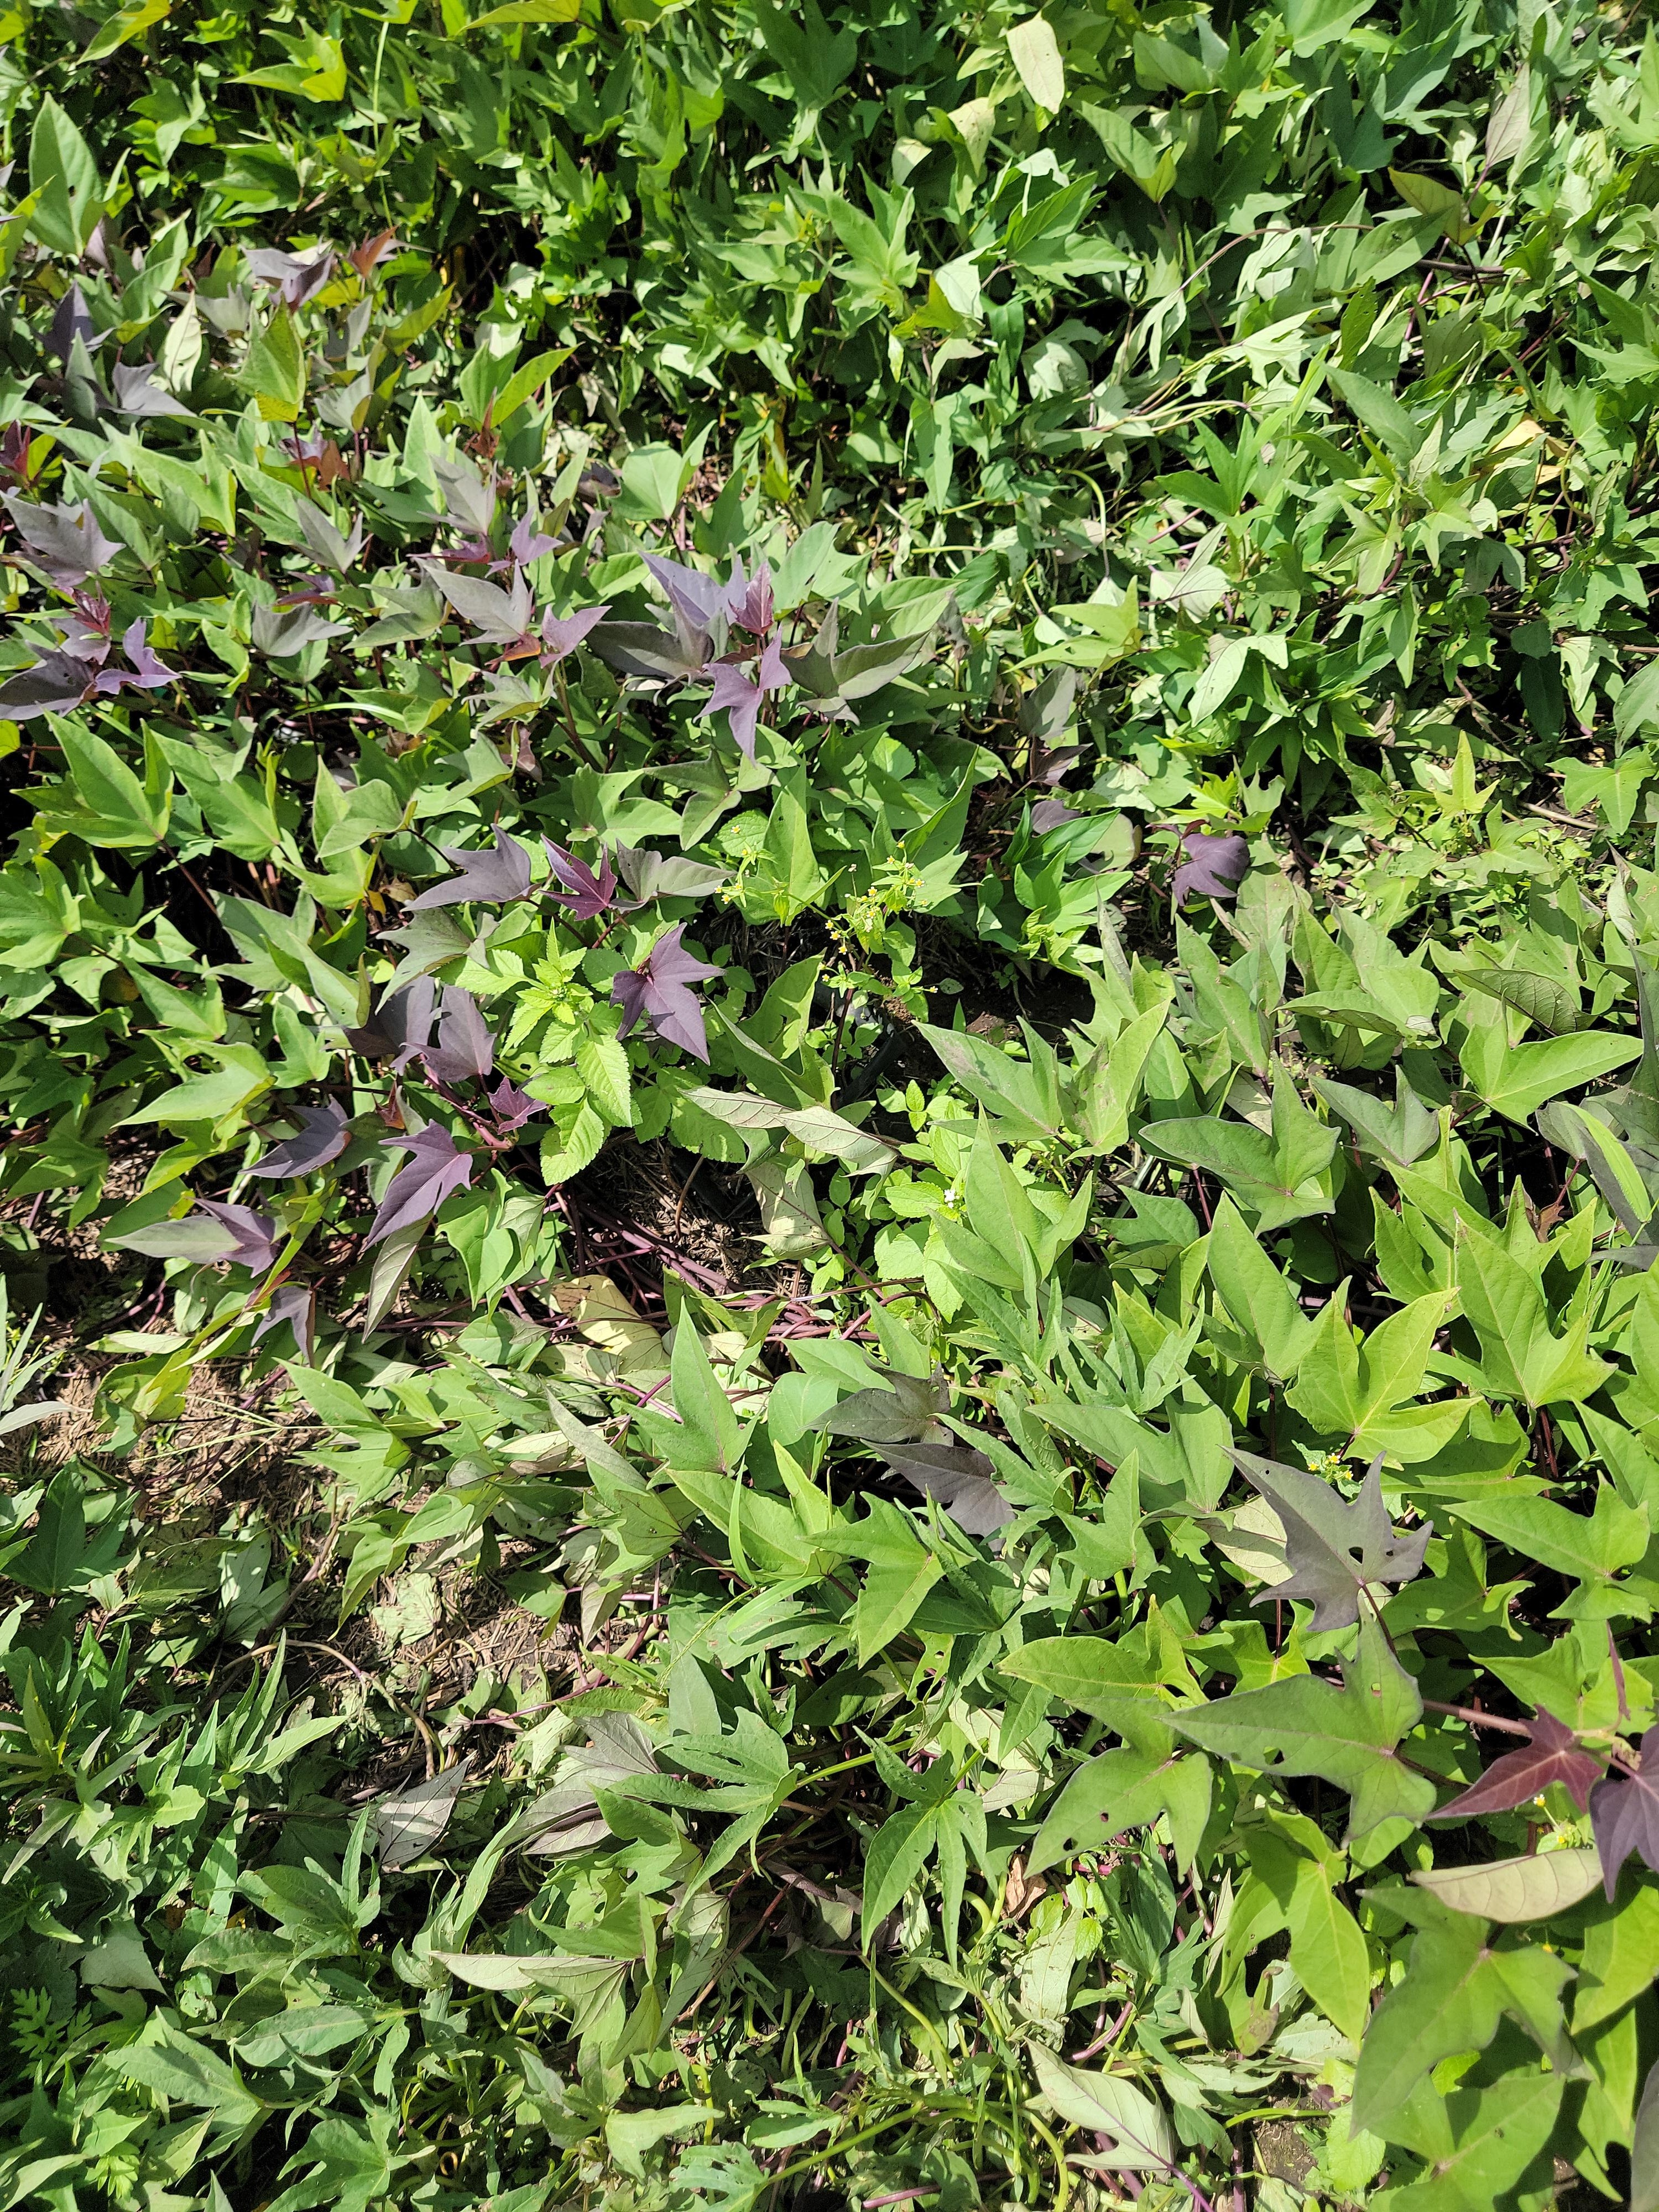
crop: sweet potato
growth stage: vegetative
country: Tanzania
